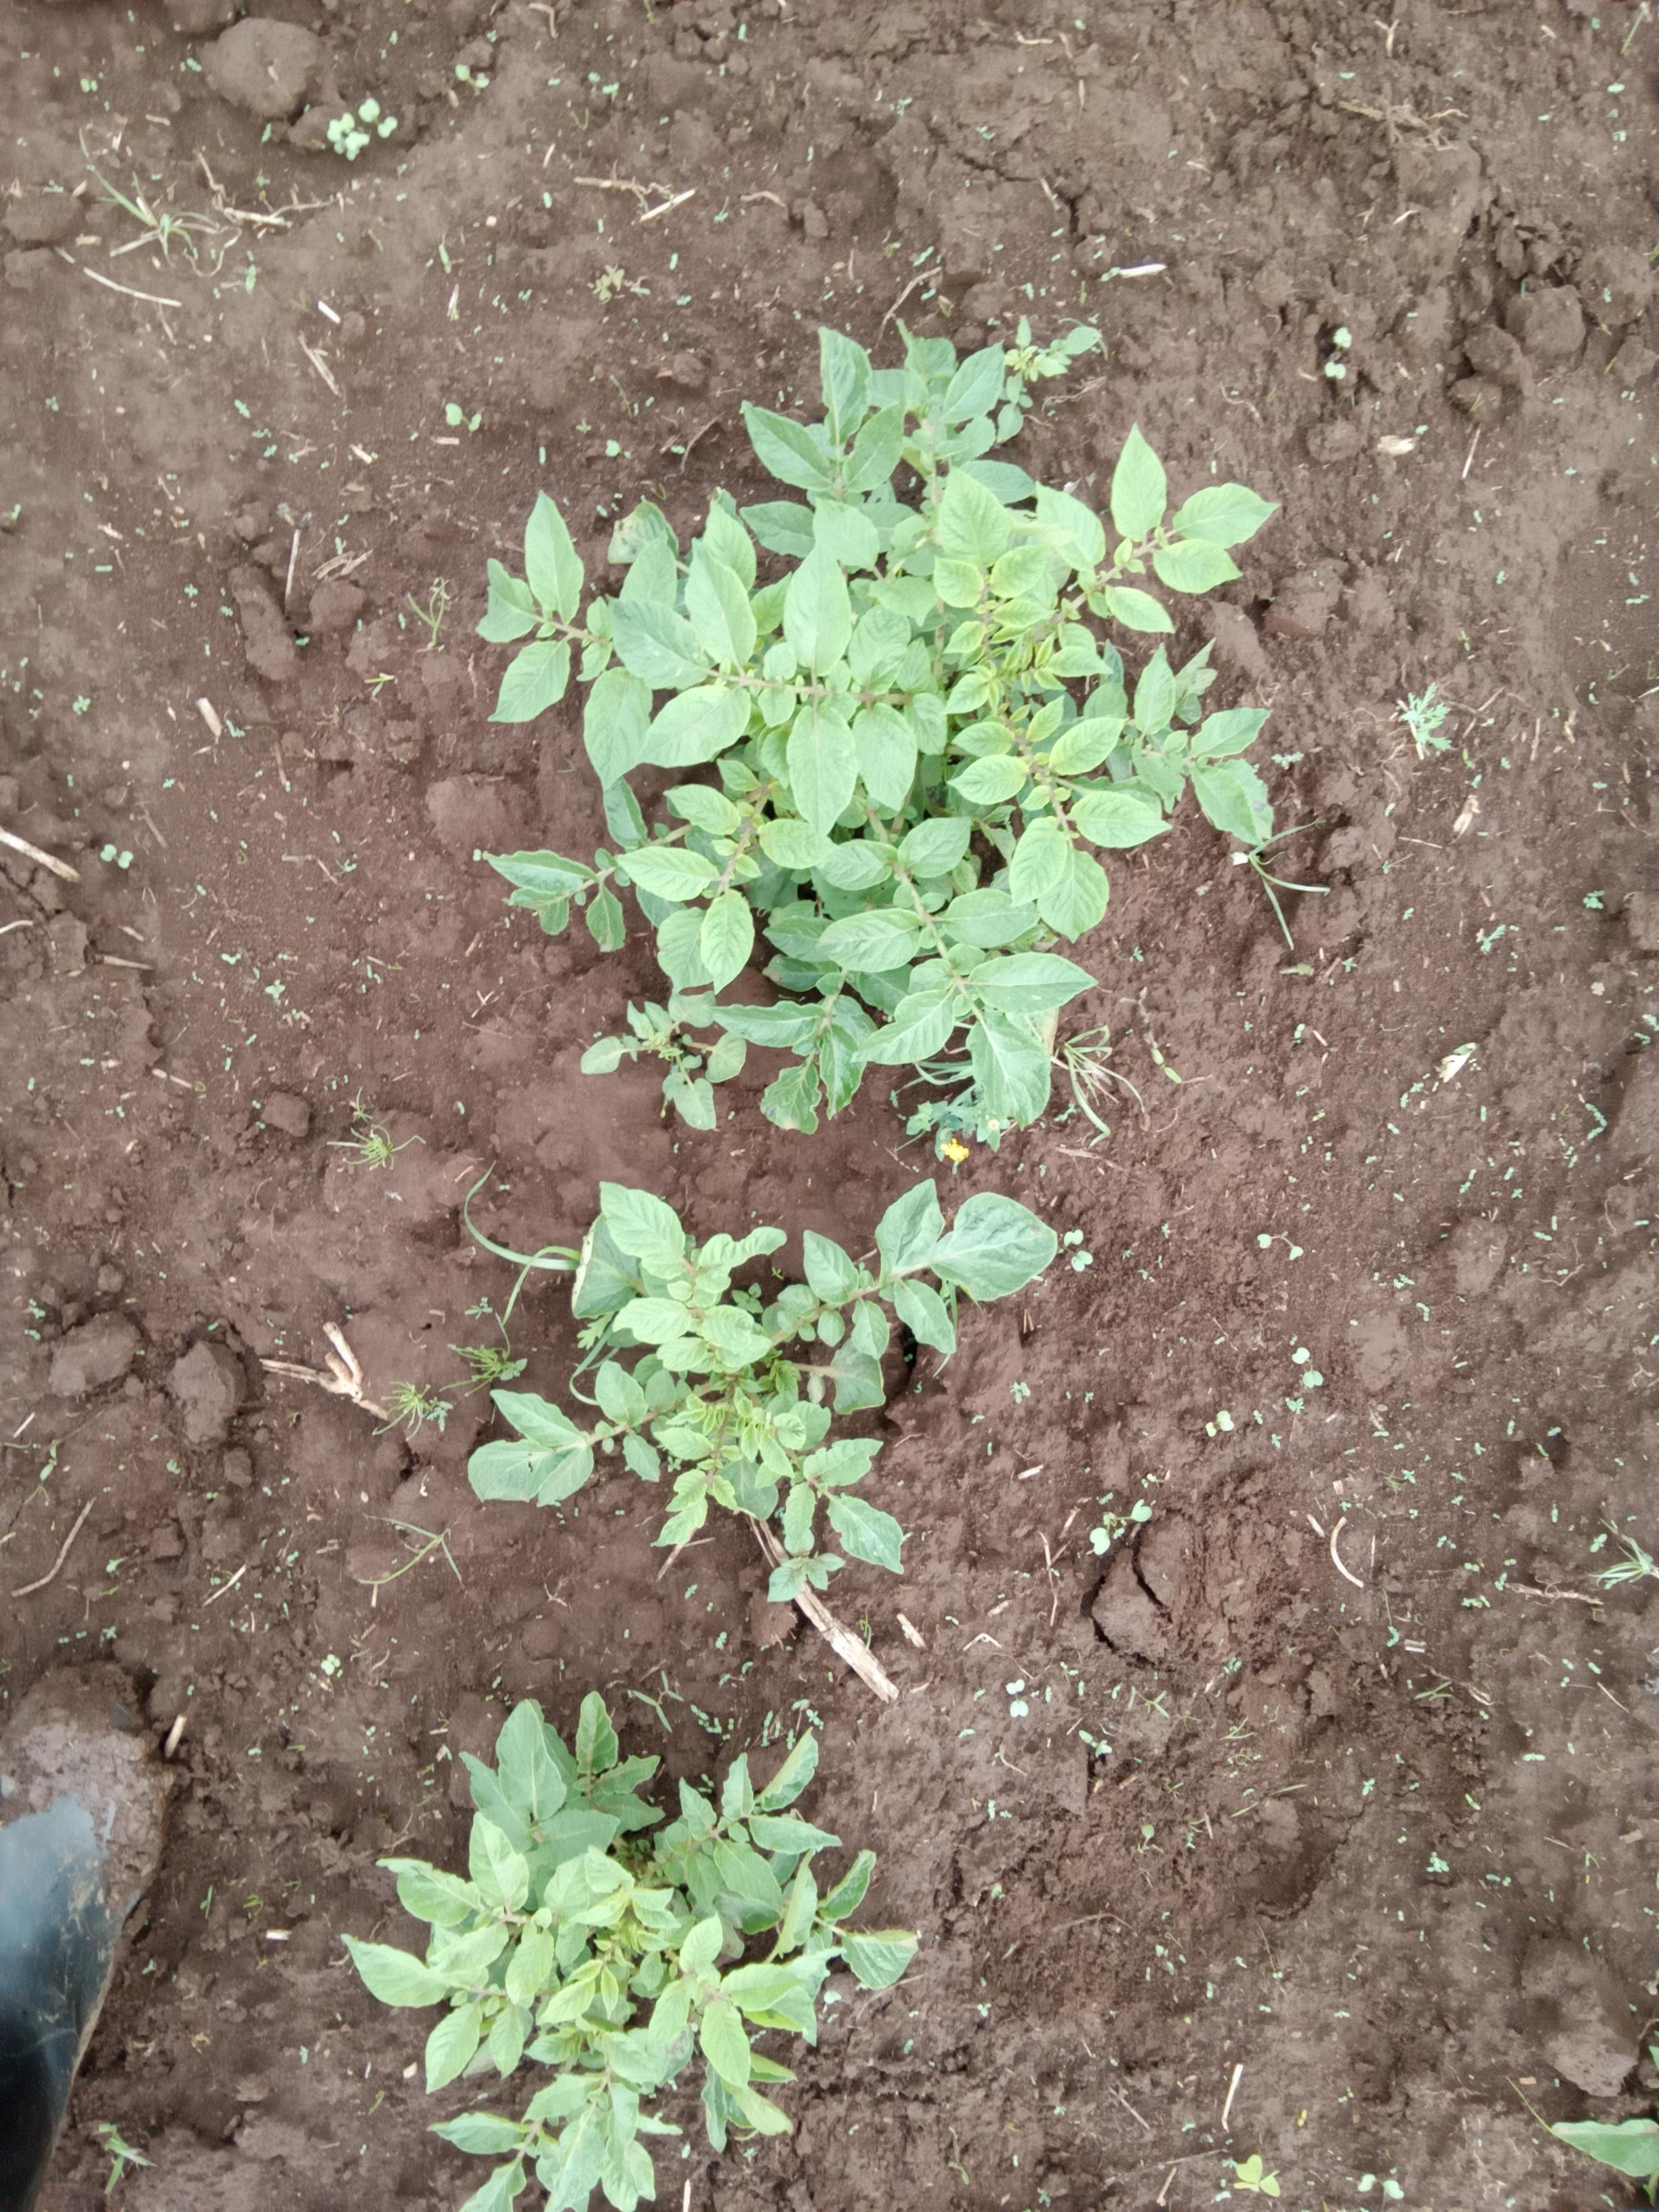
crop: potato
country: Kenya
